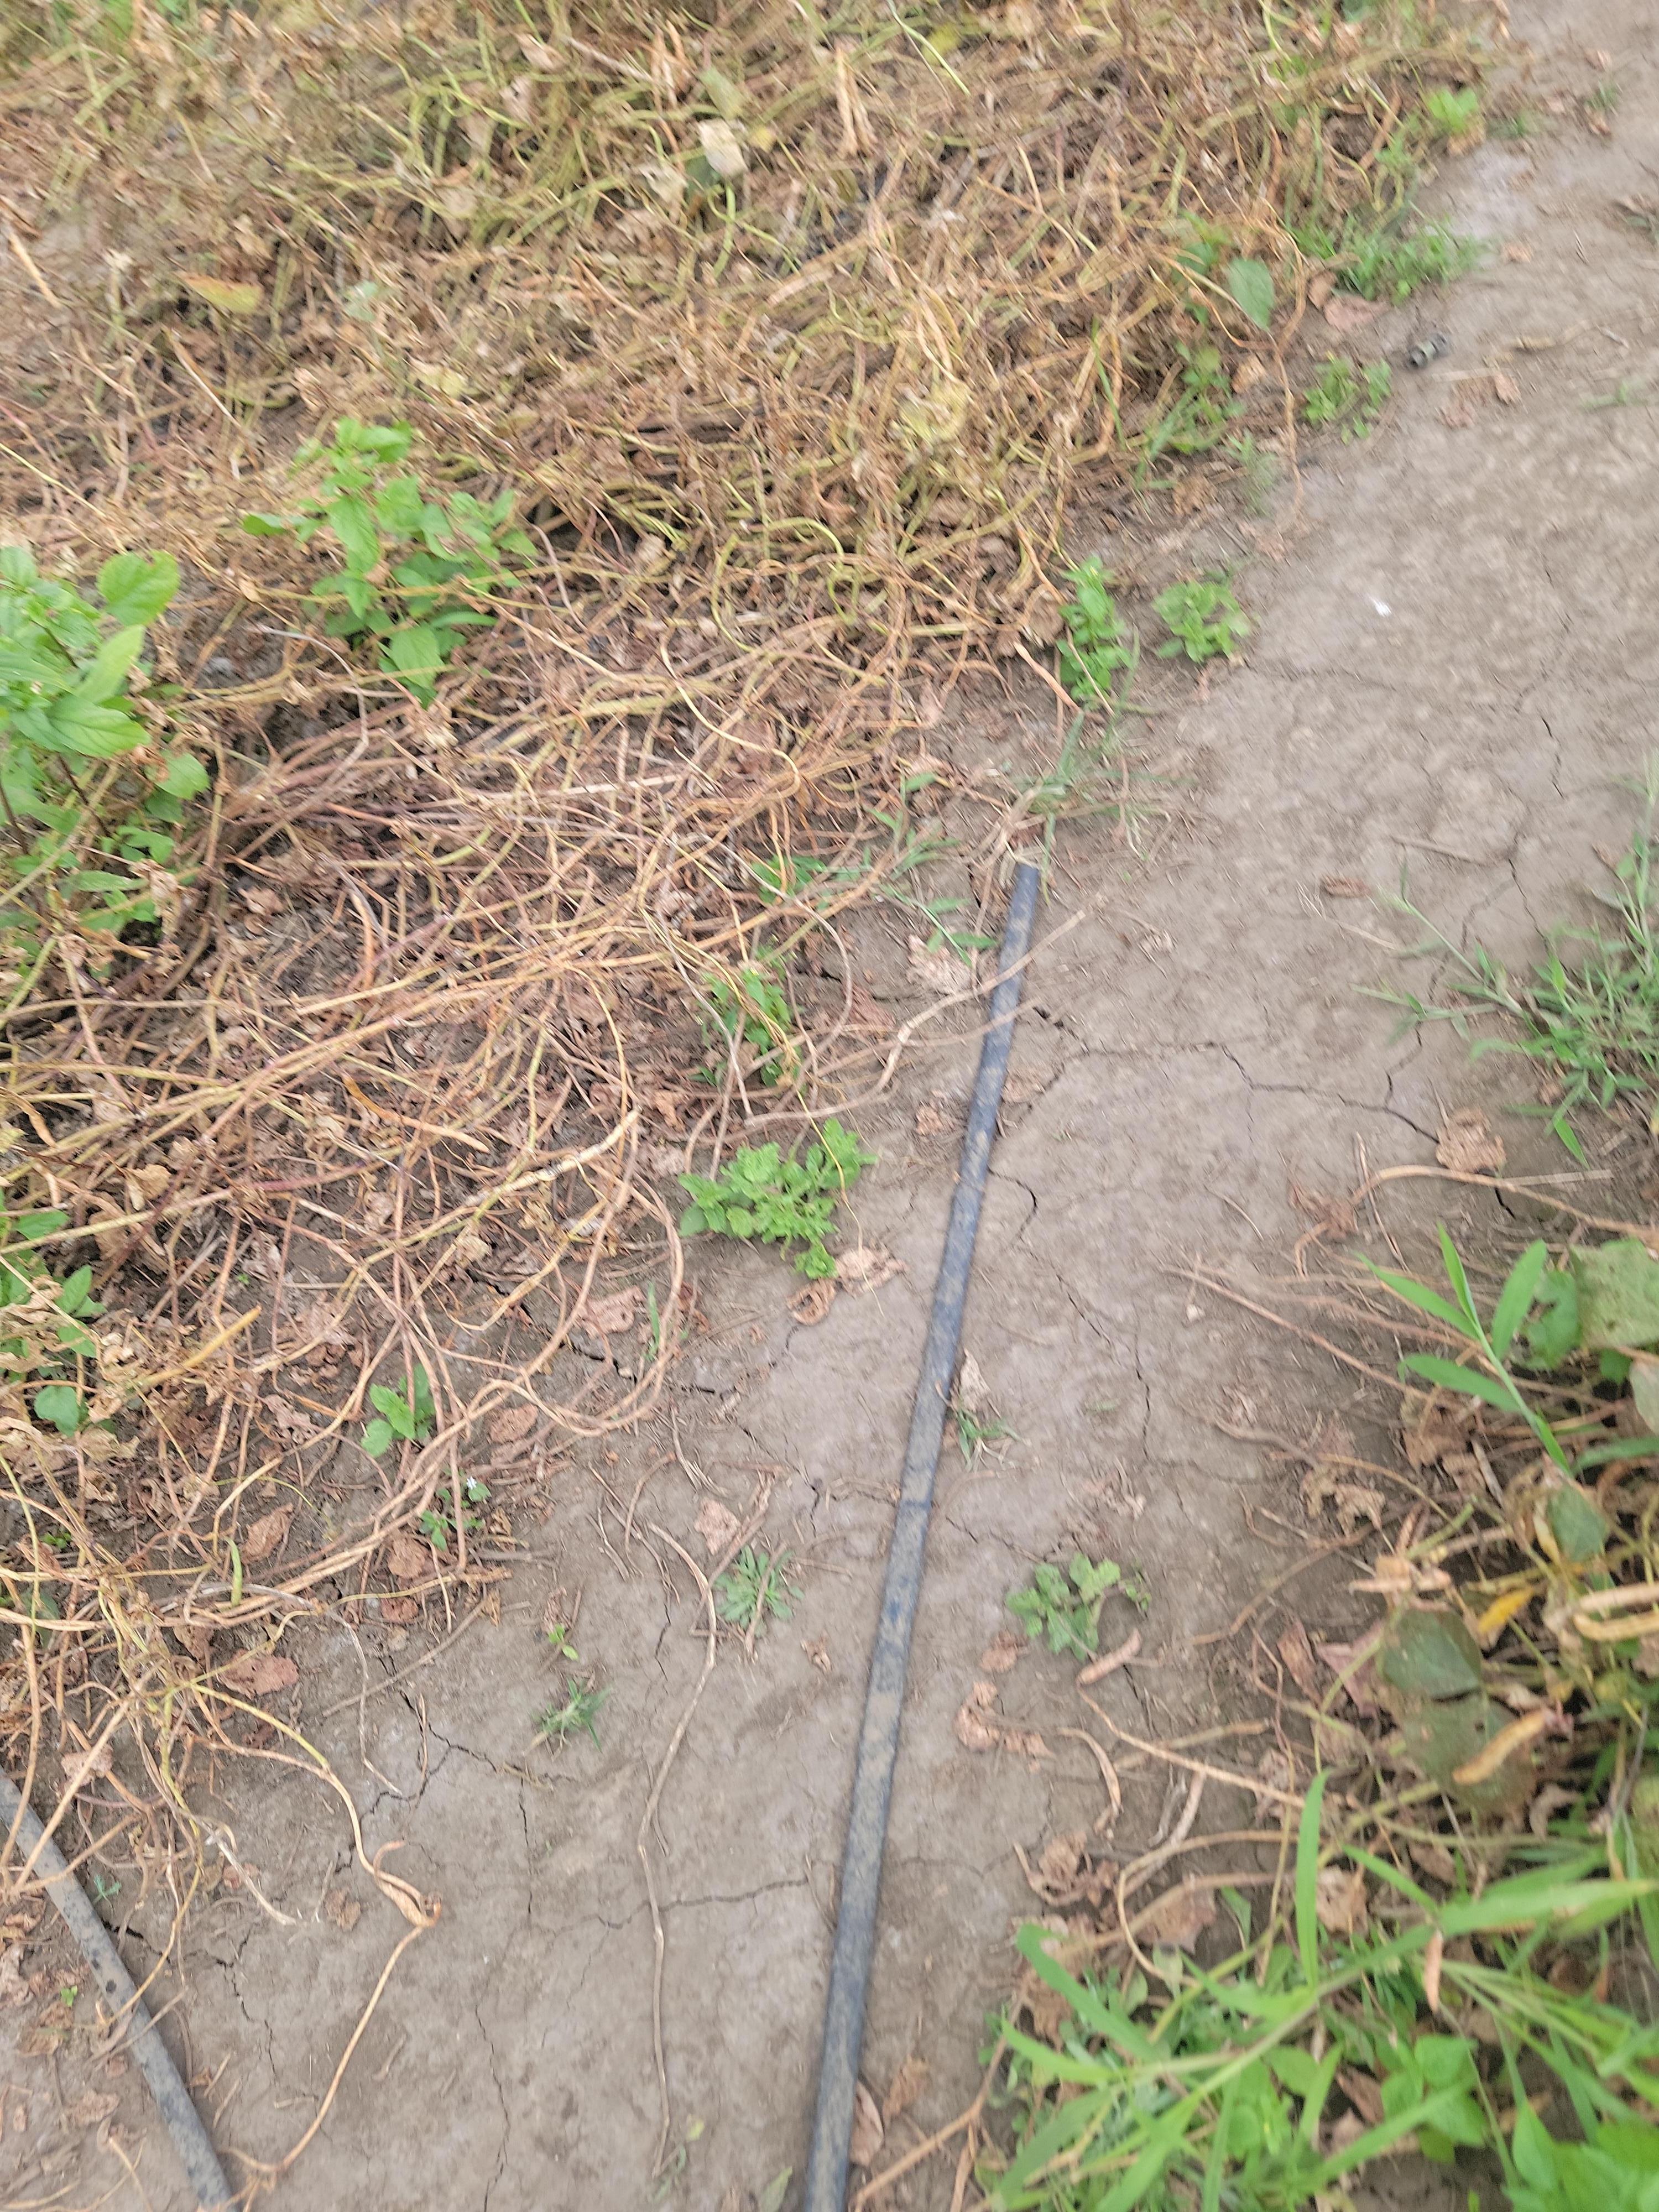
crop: cowpea
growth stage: development pod
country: Tanzania
